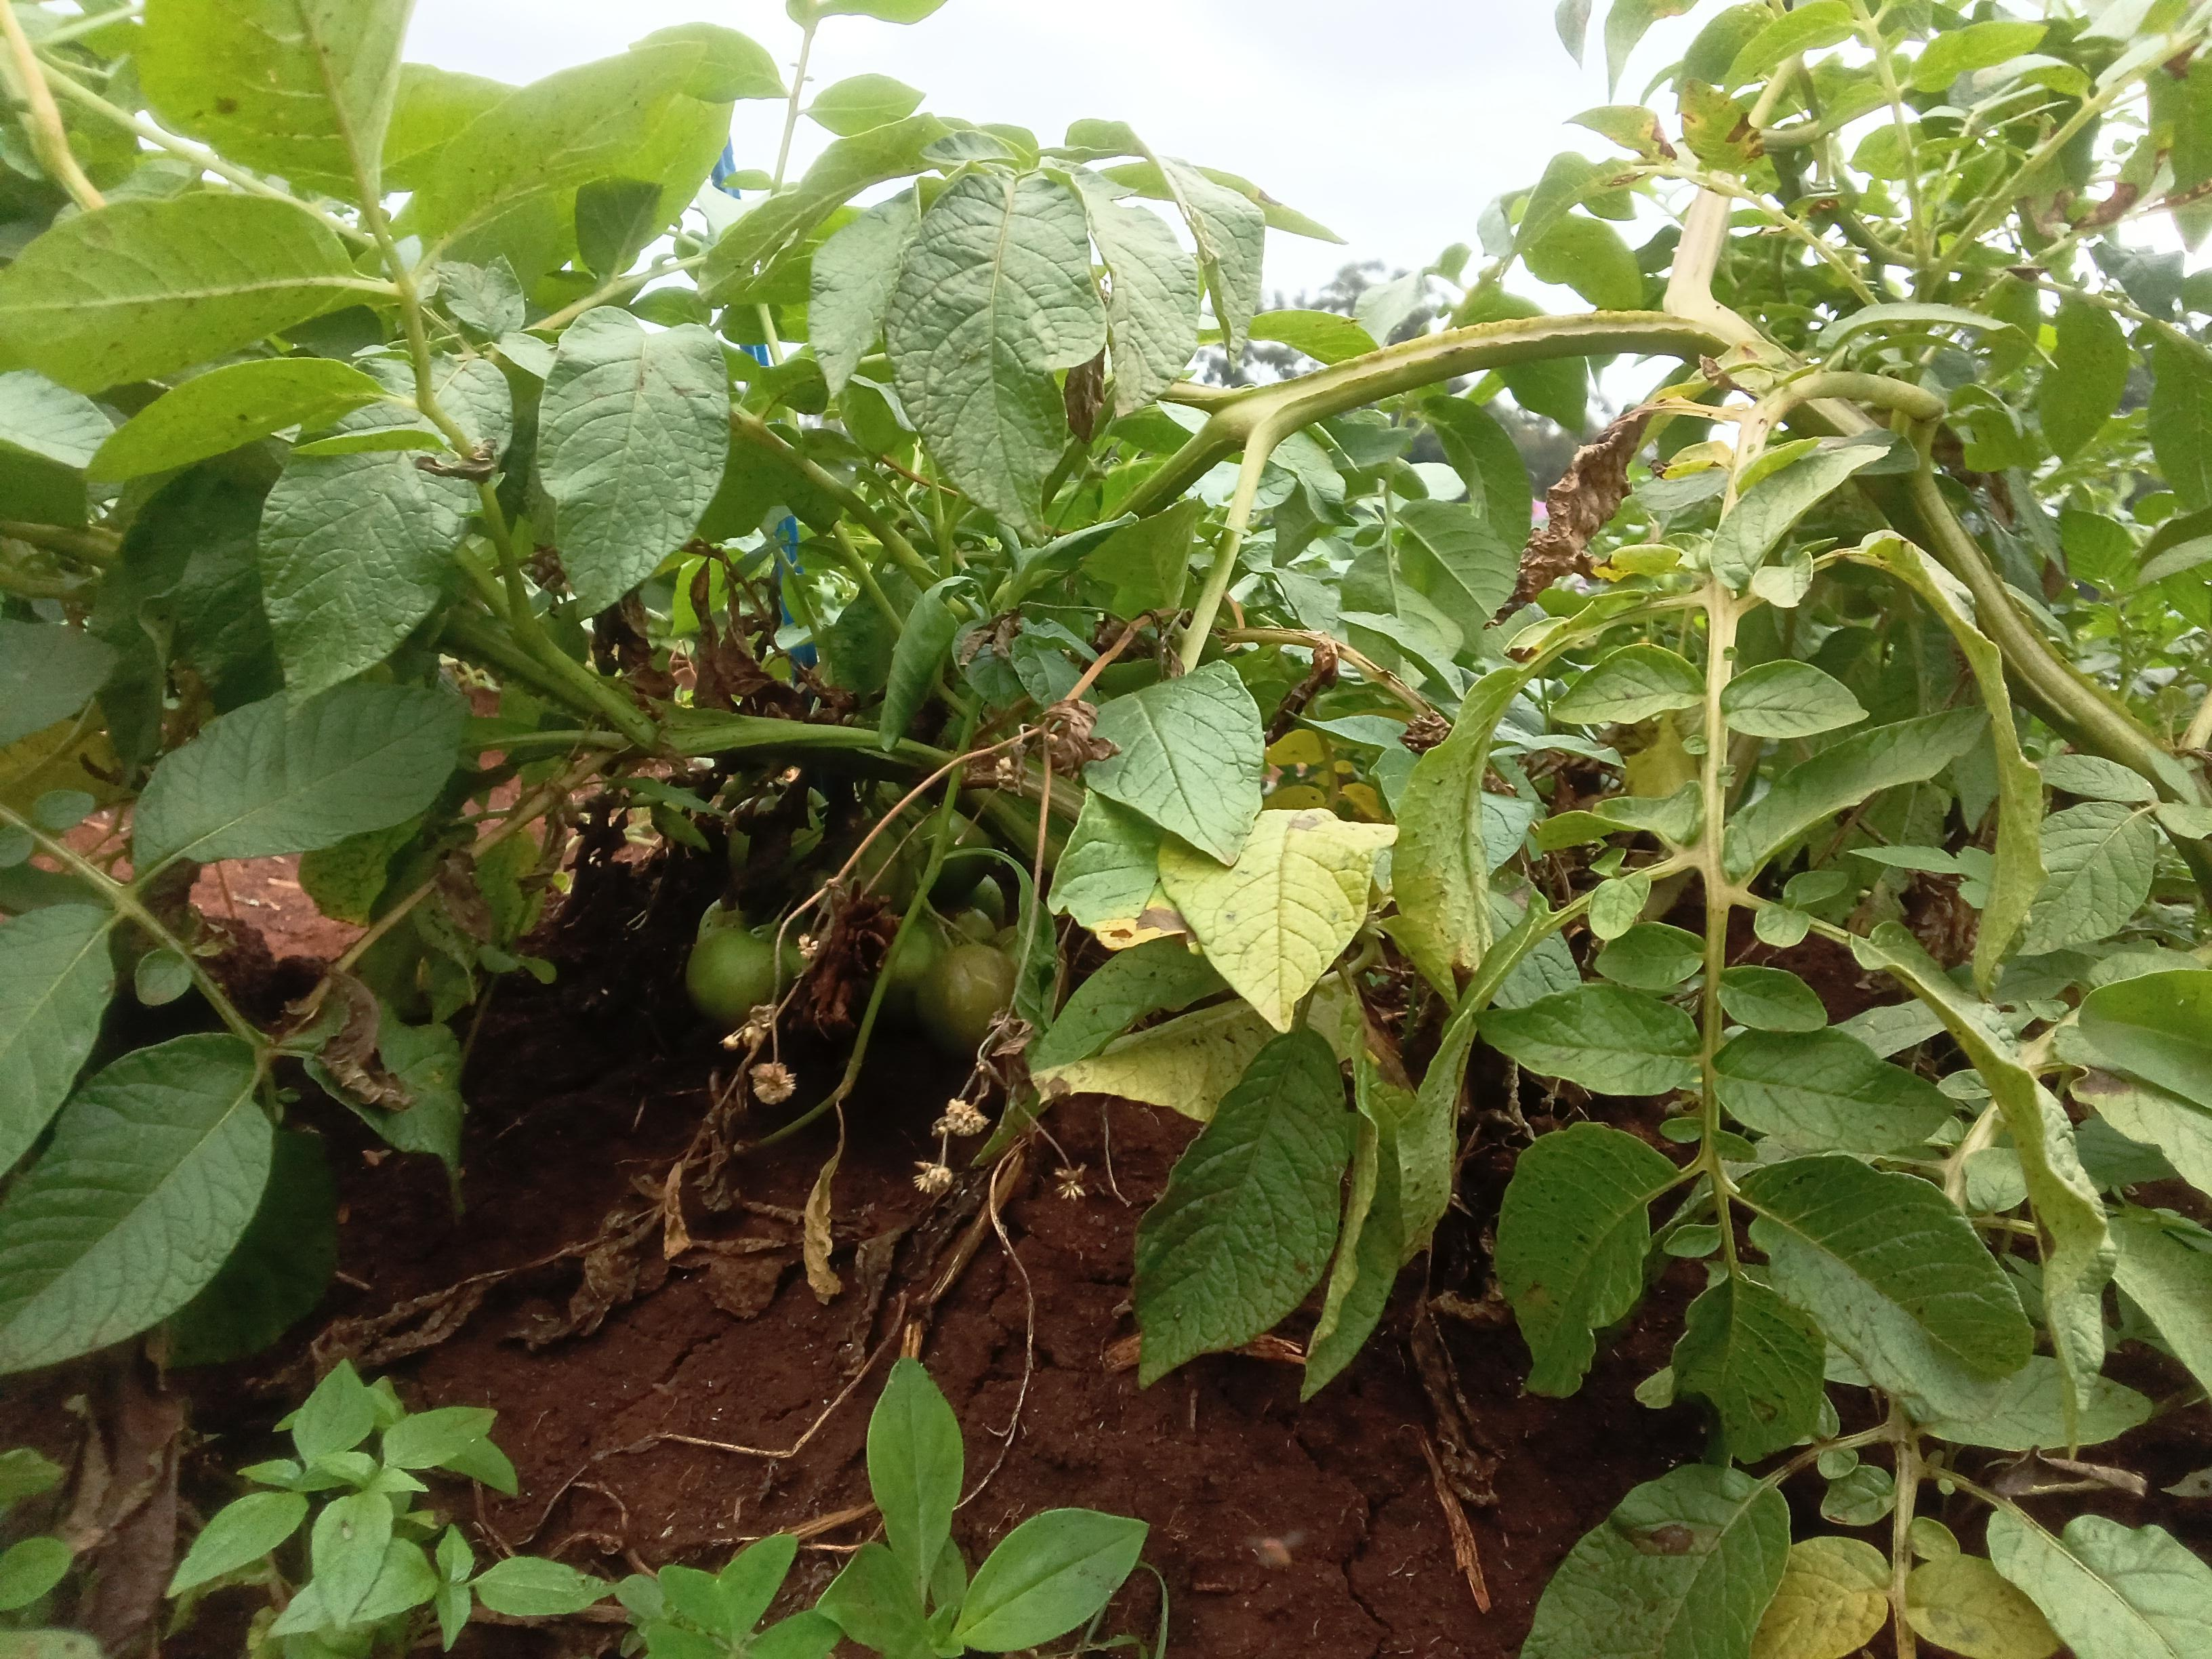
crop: potato
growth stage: harvest maturity
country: Kenya
